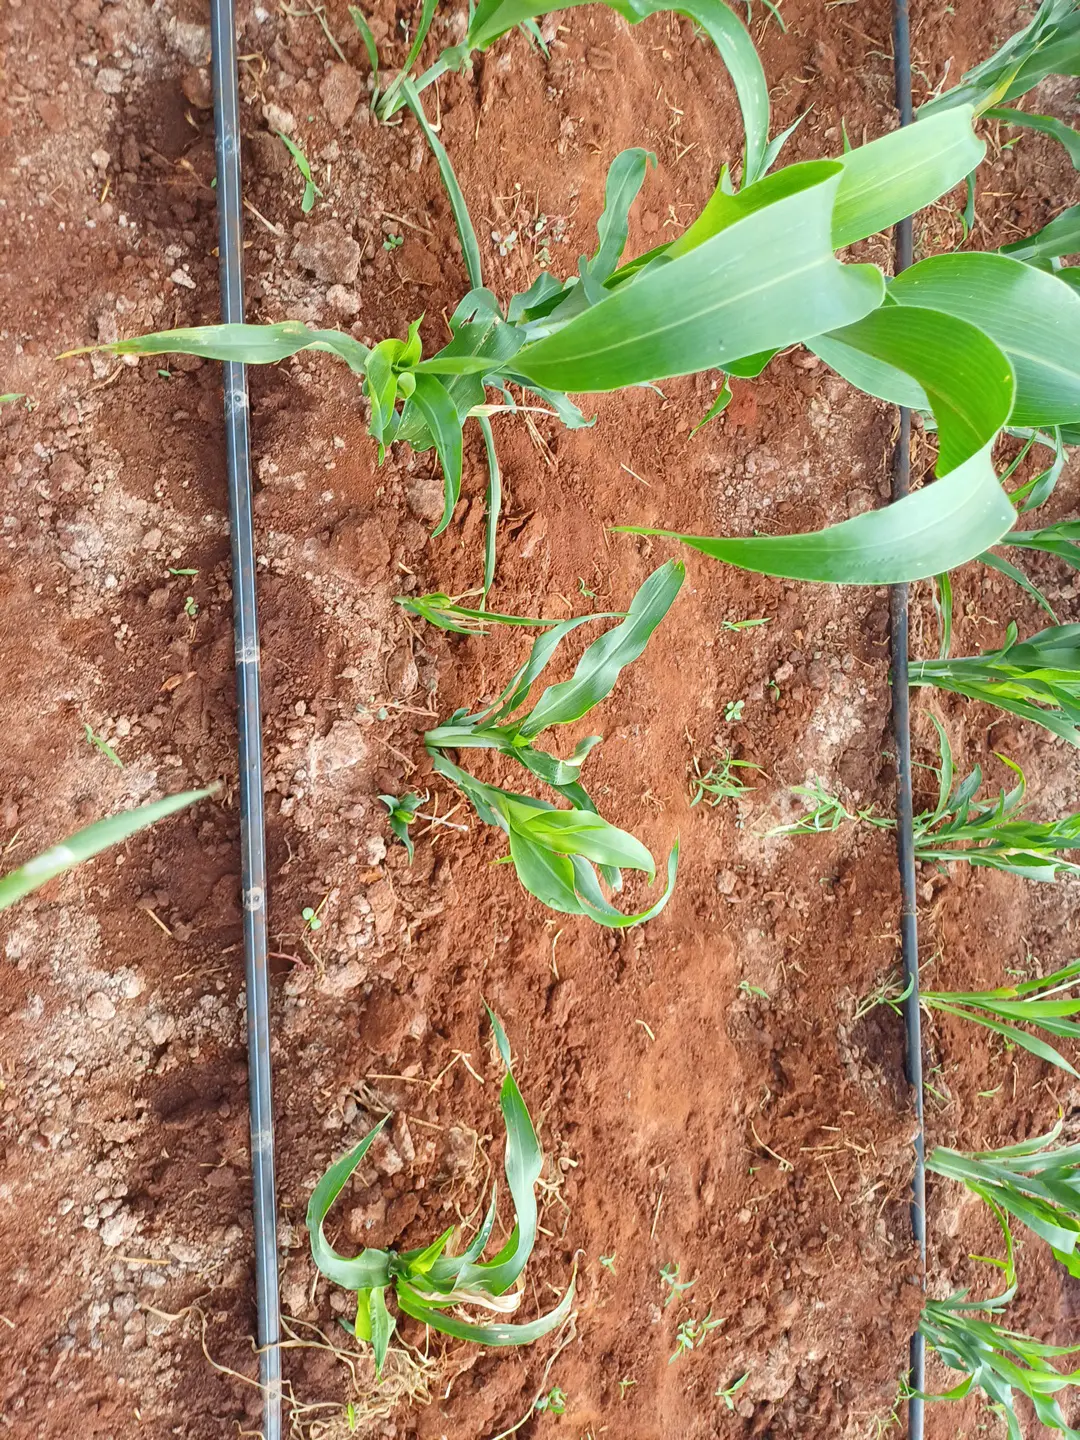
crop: sorghum
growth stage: elongation stem
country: Kenya
